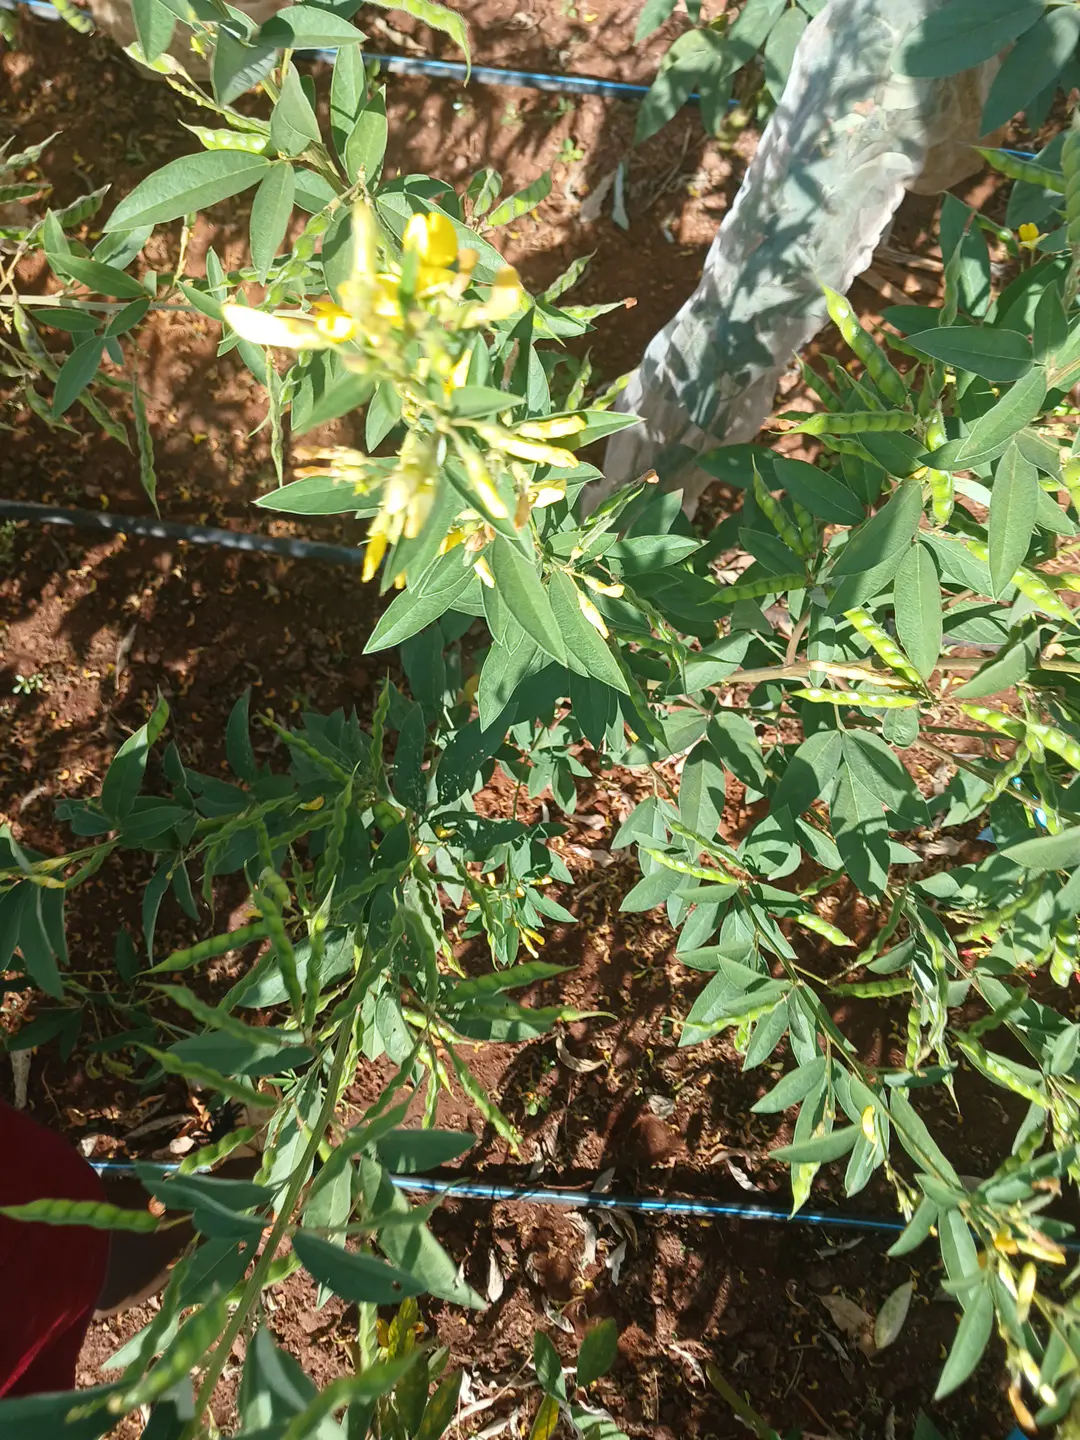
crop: pigeonpea
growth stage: development pod
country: Kenya
